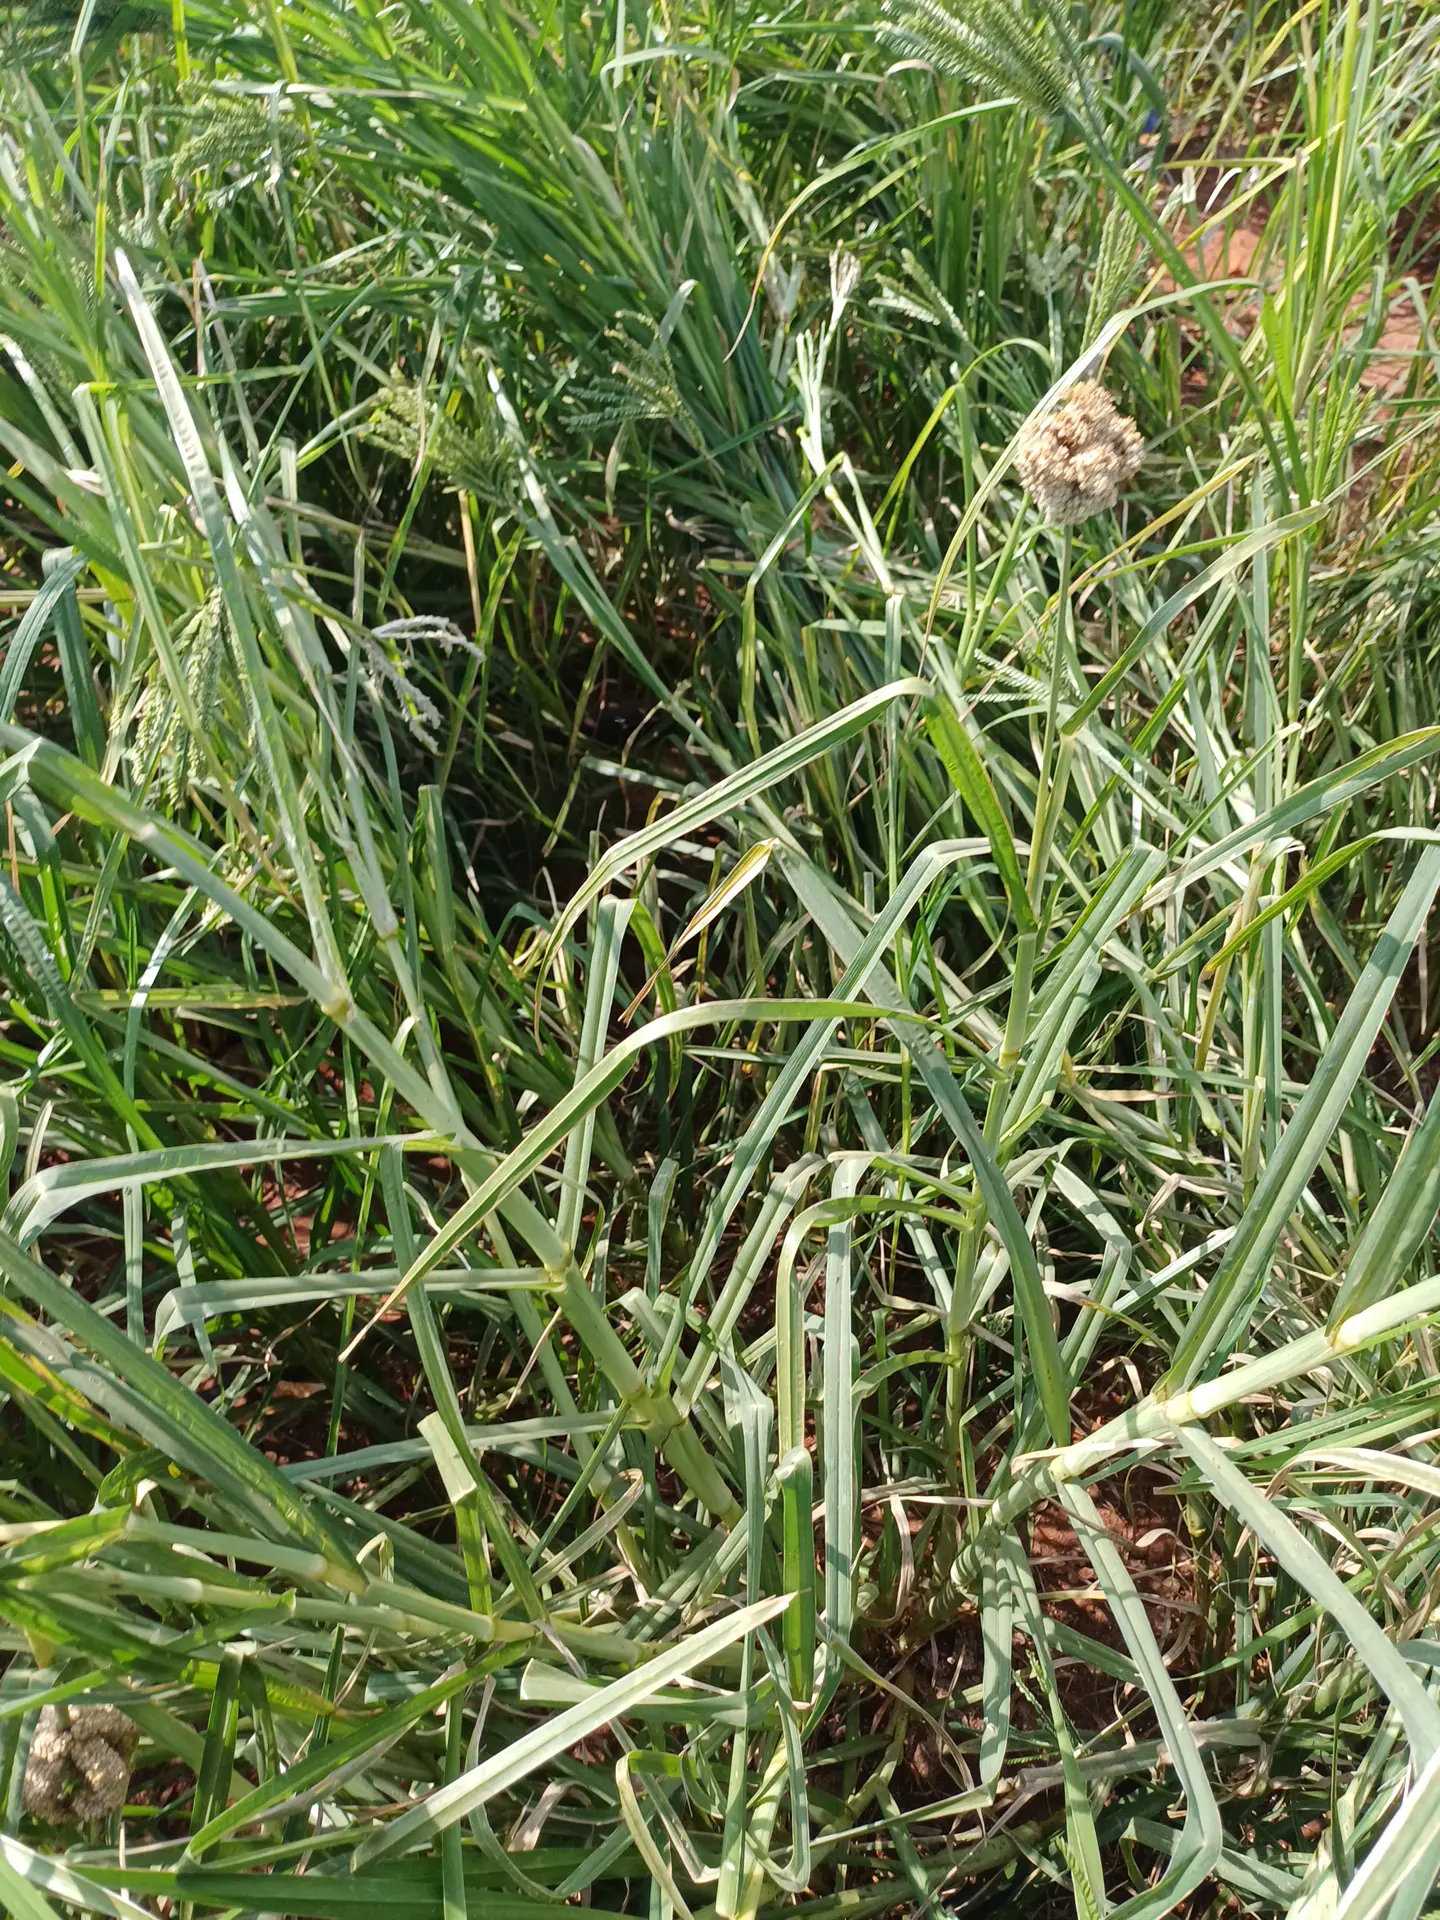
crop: finger millet
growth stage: filling grain
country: Kenya
